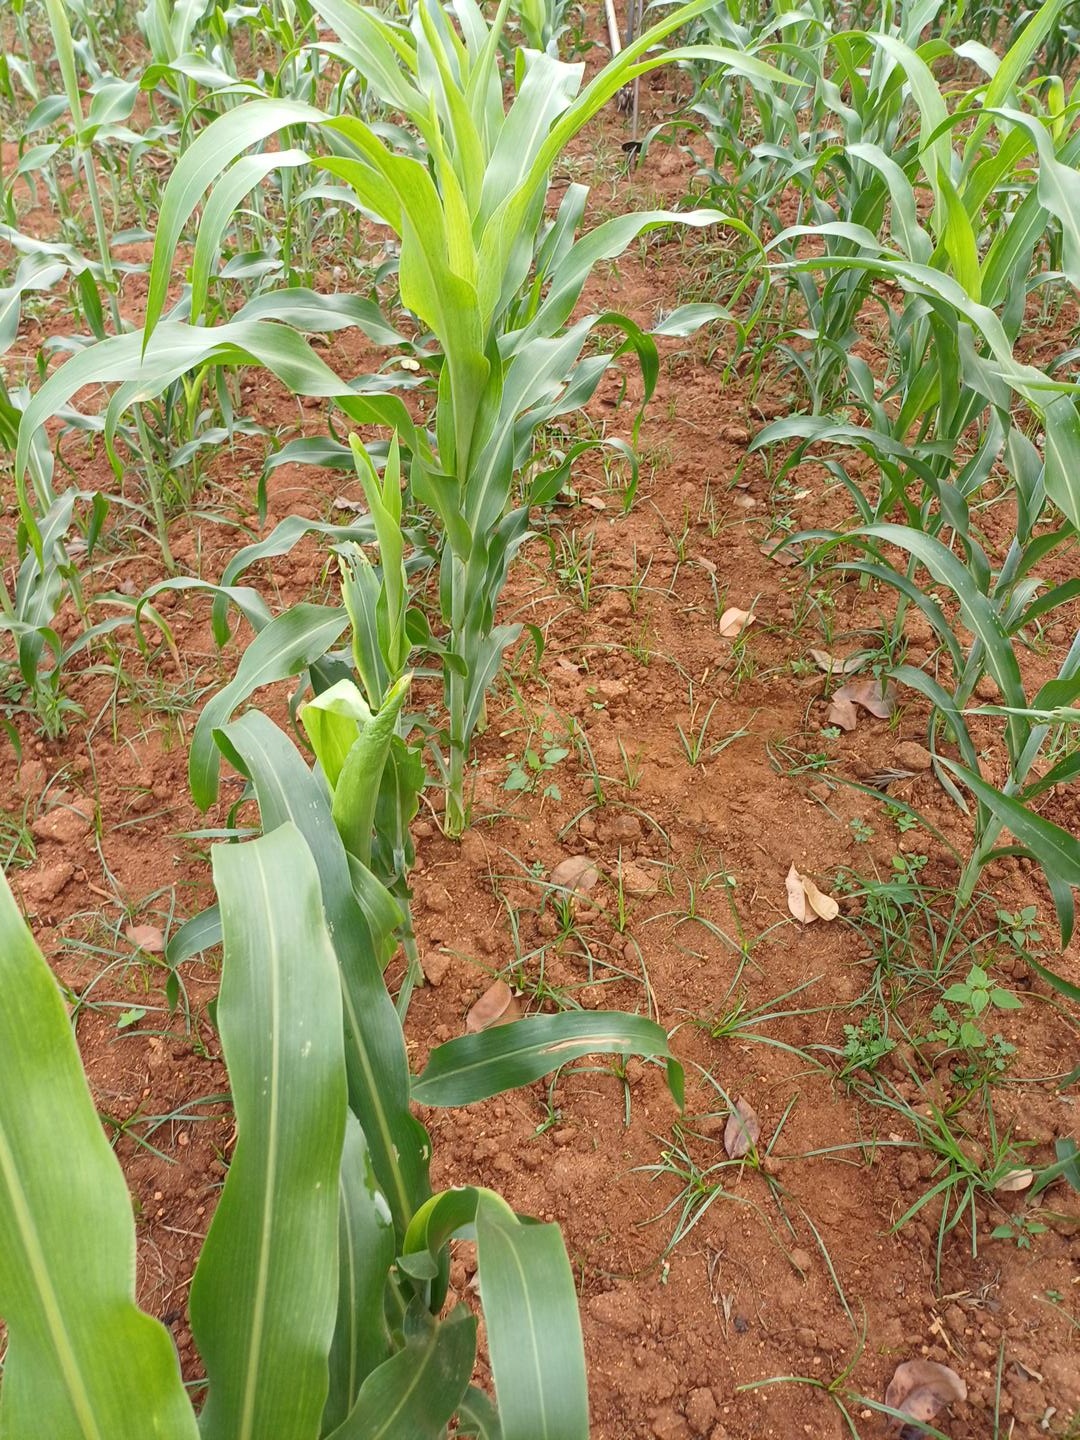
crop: sorghum
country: Kenya
